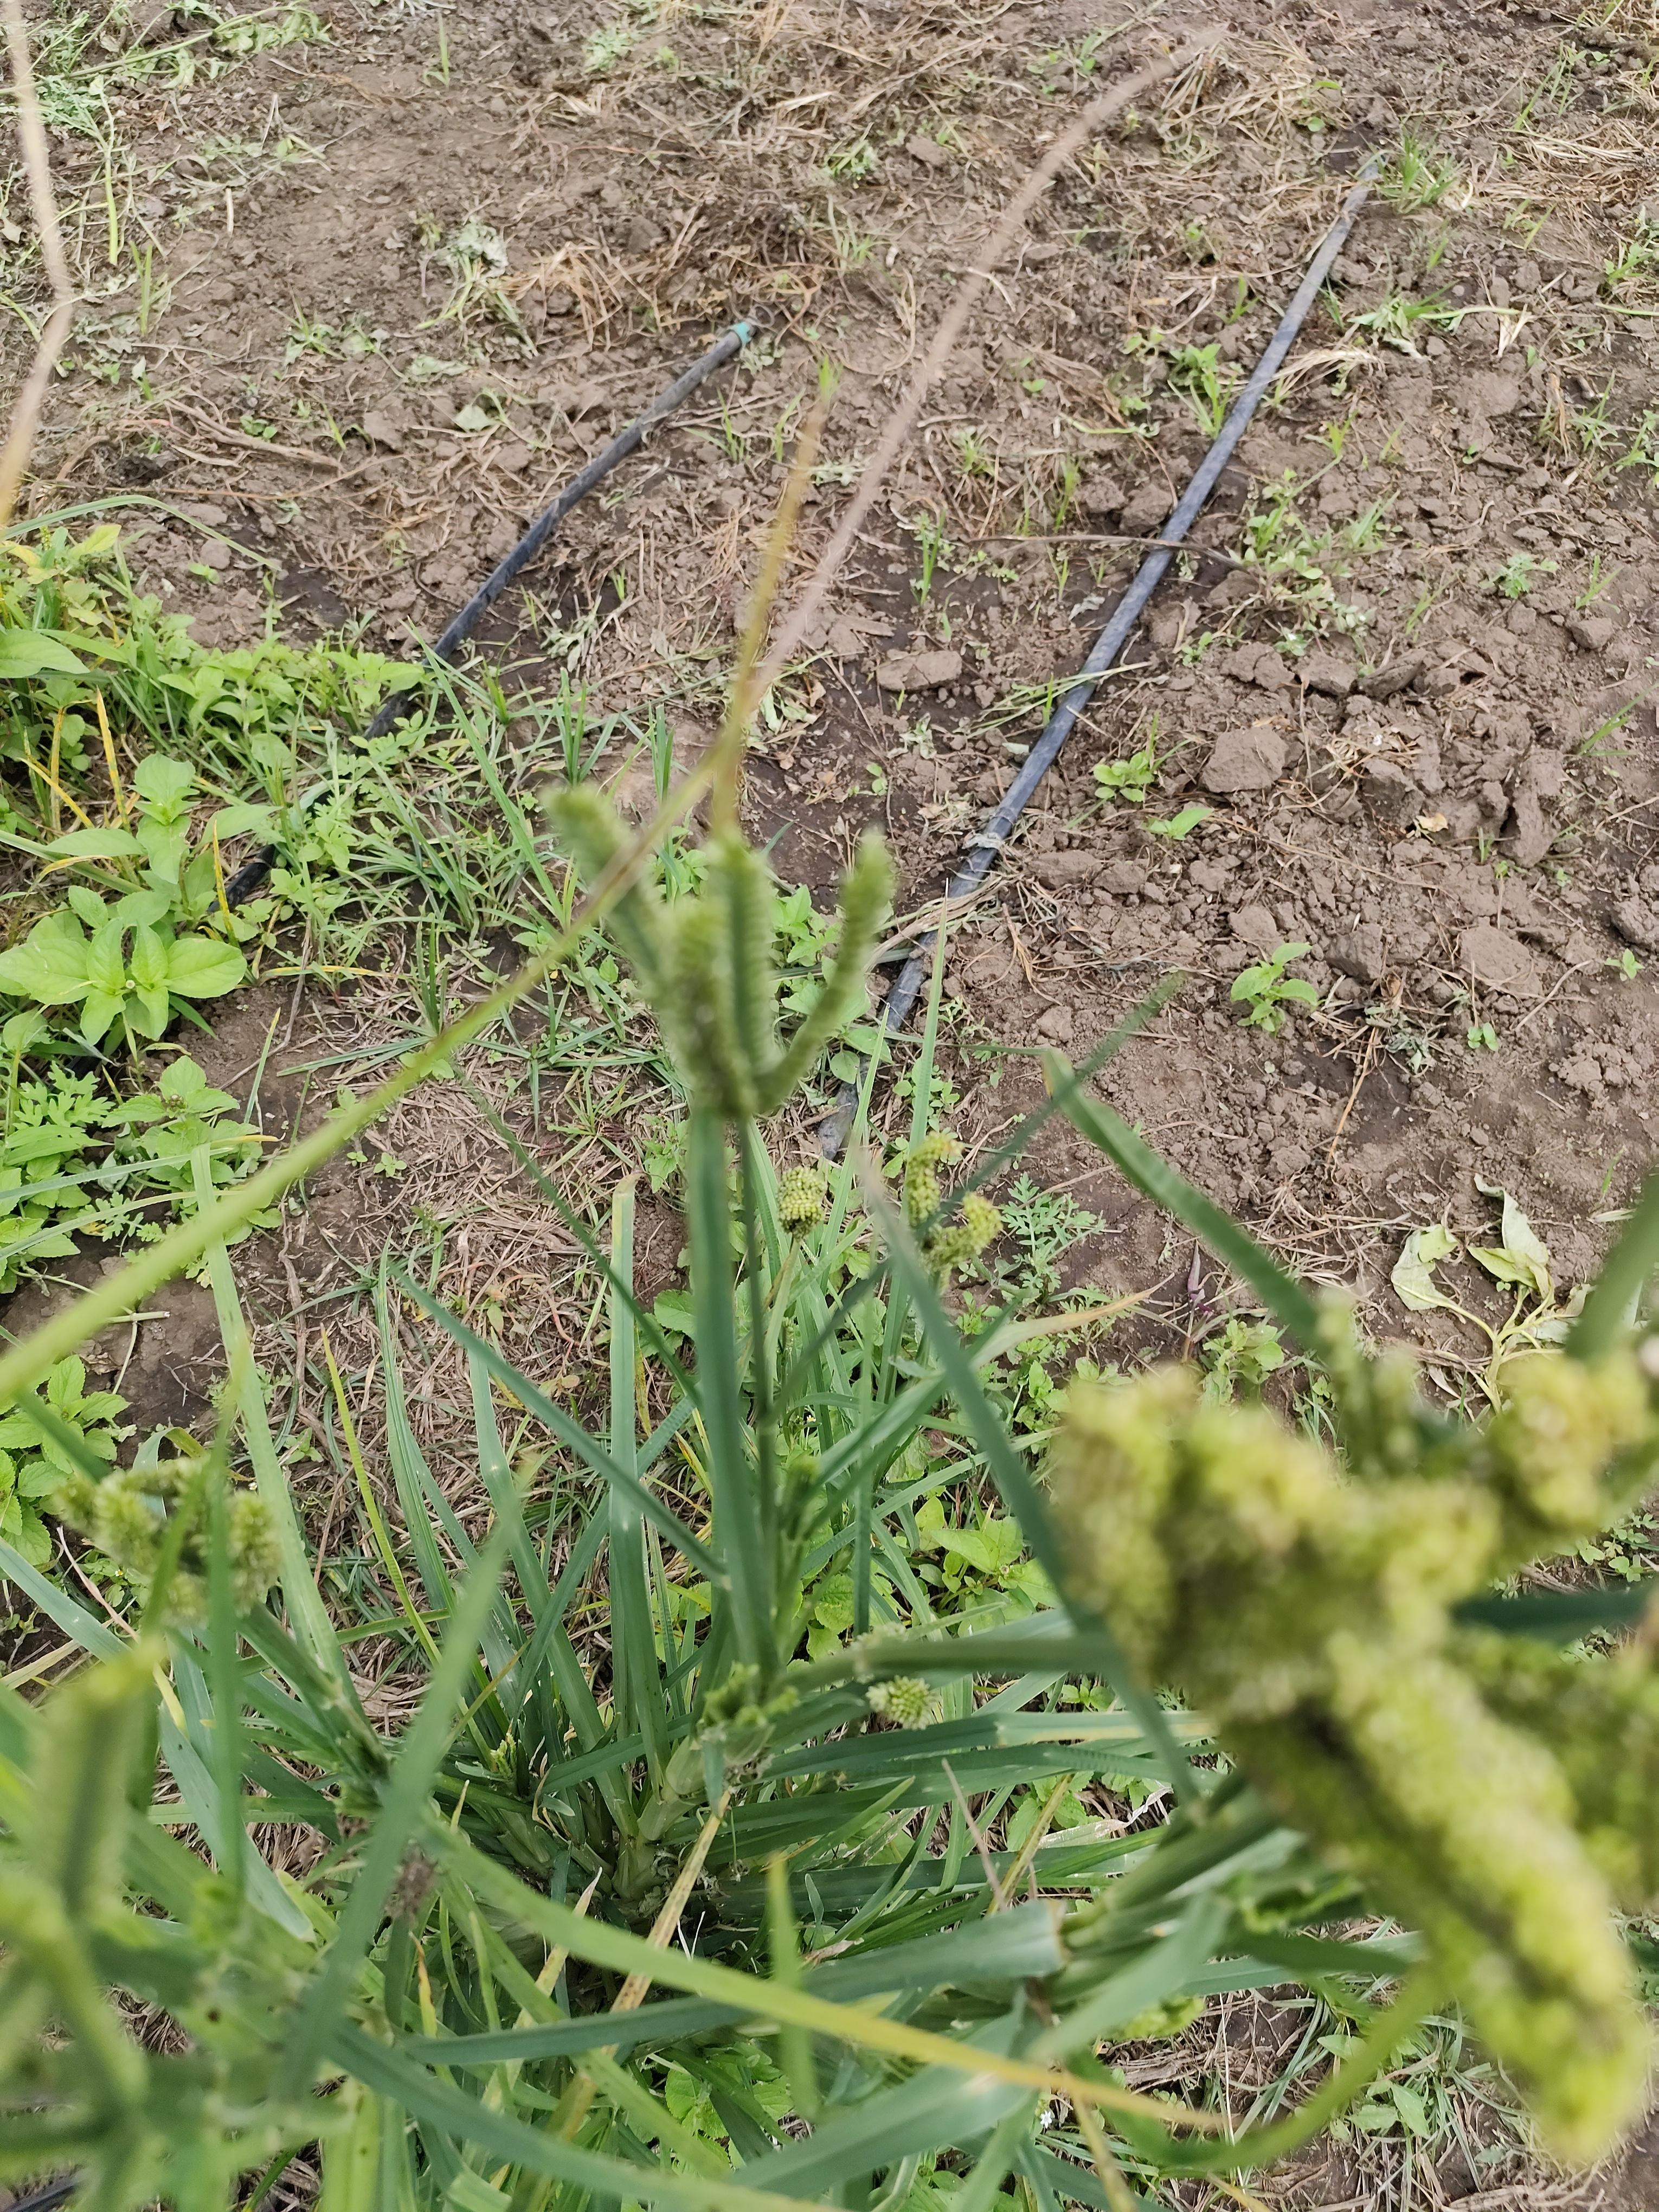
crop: finger millet
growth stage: heading tuber
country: Tanzania
